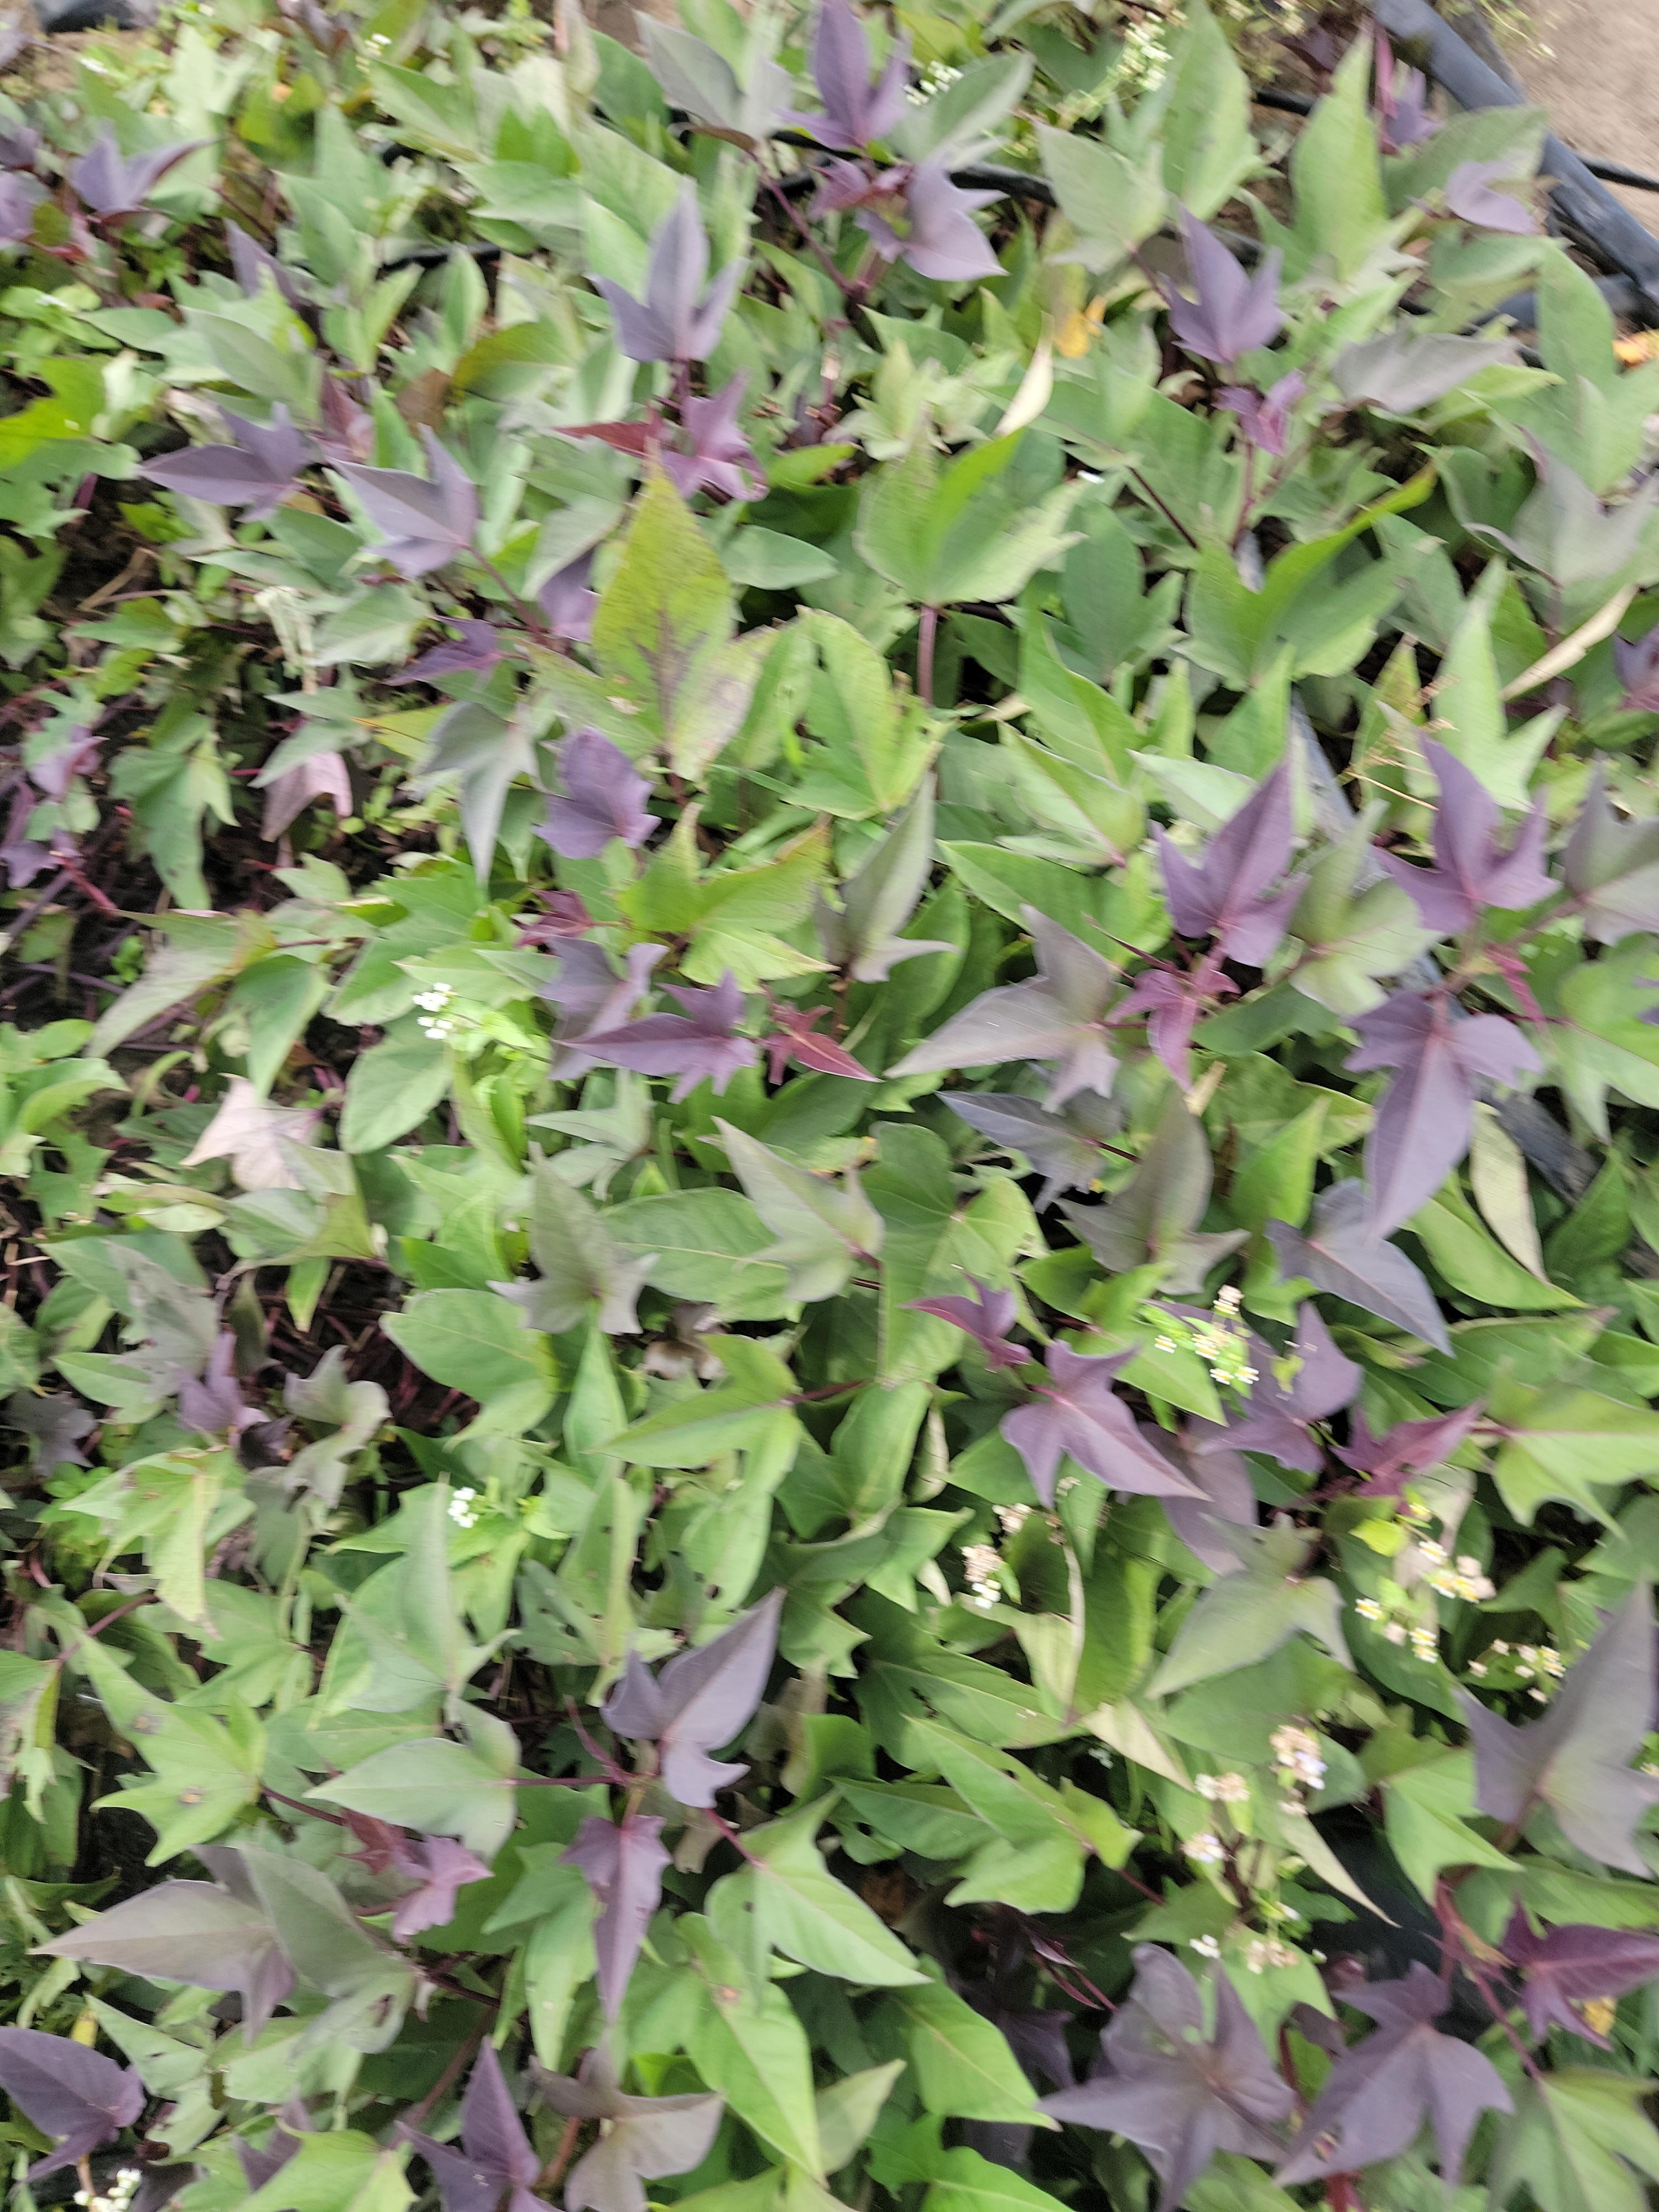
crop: sweet potato
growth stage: flowering
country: Tanzania
